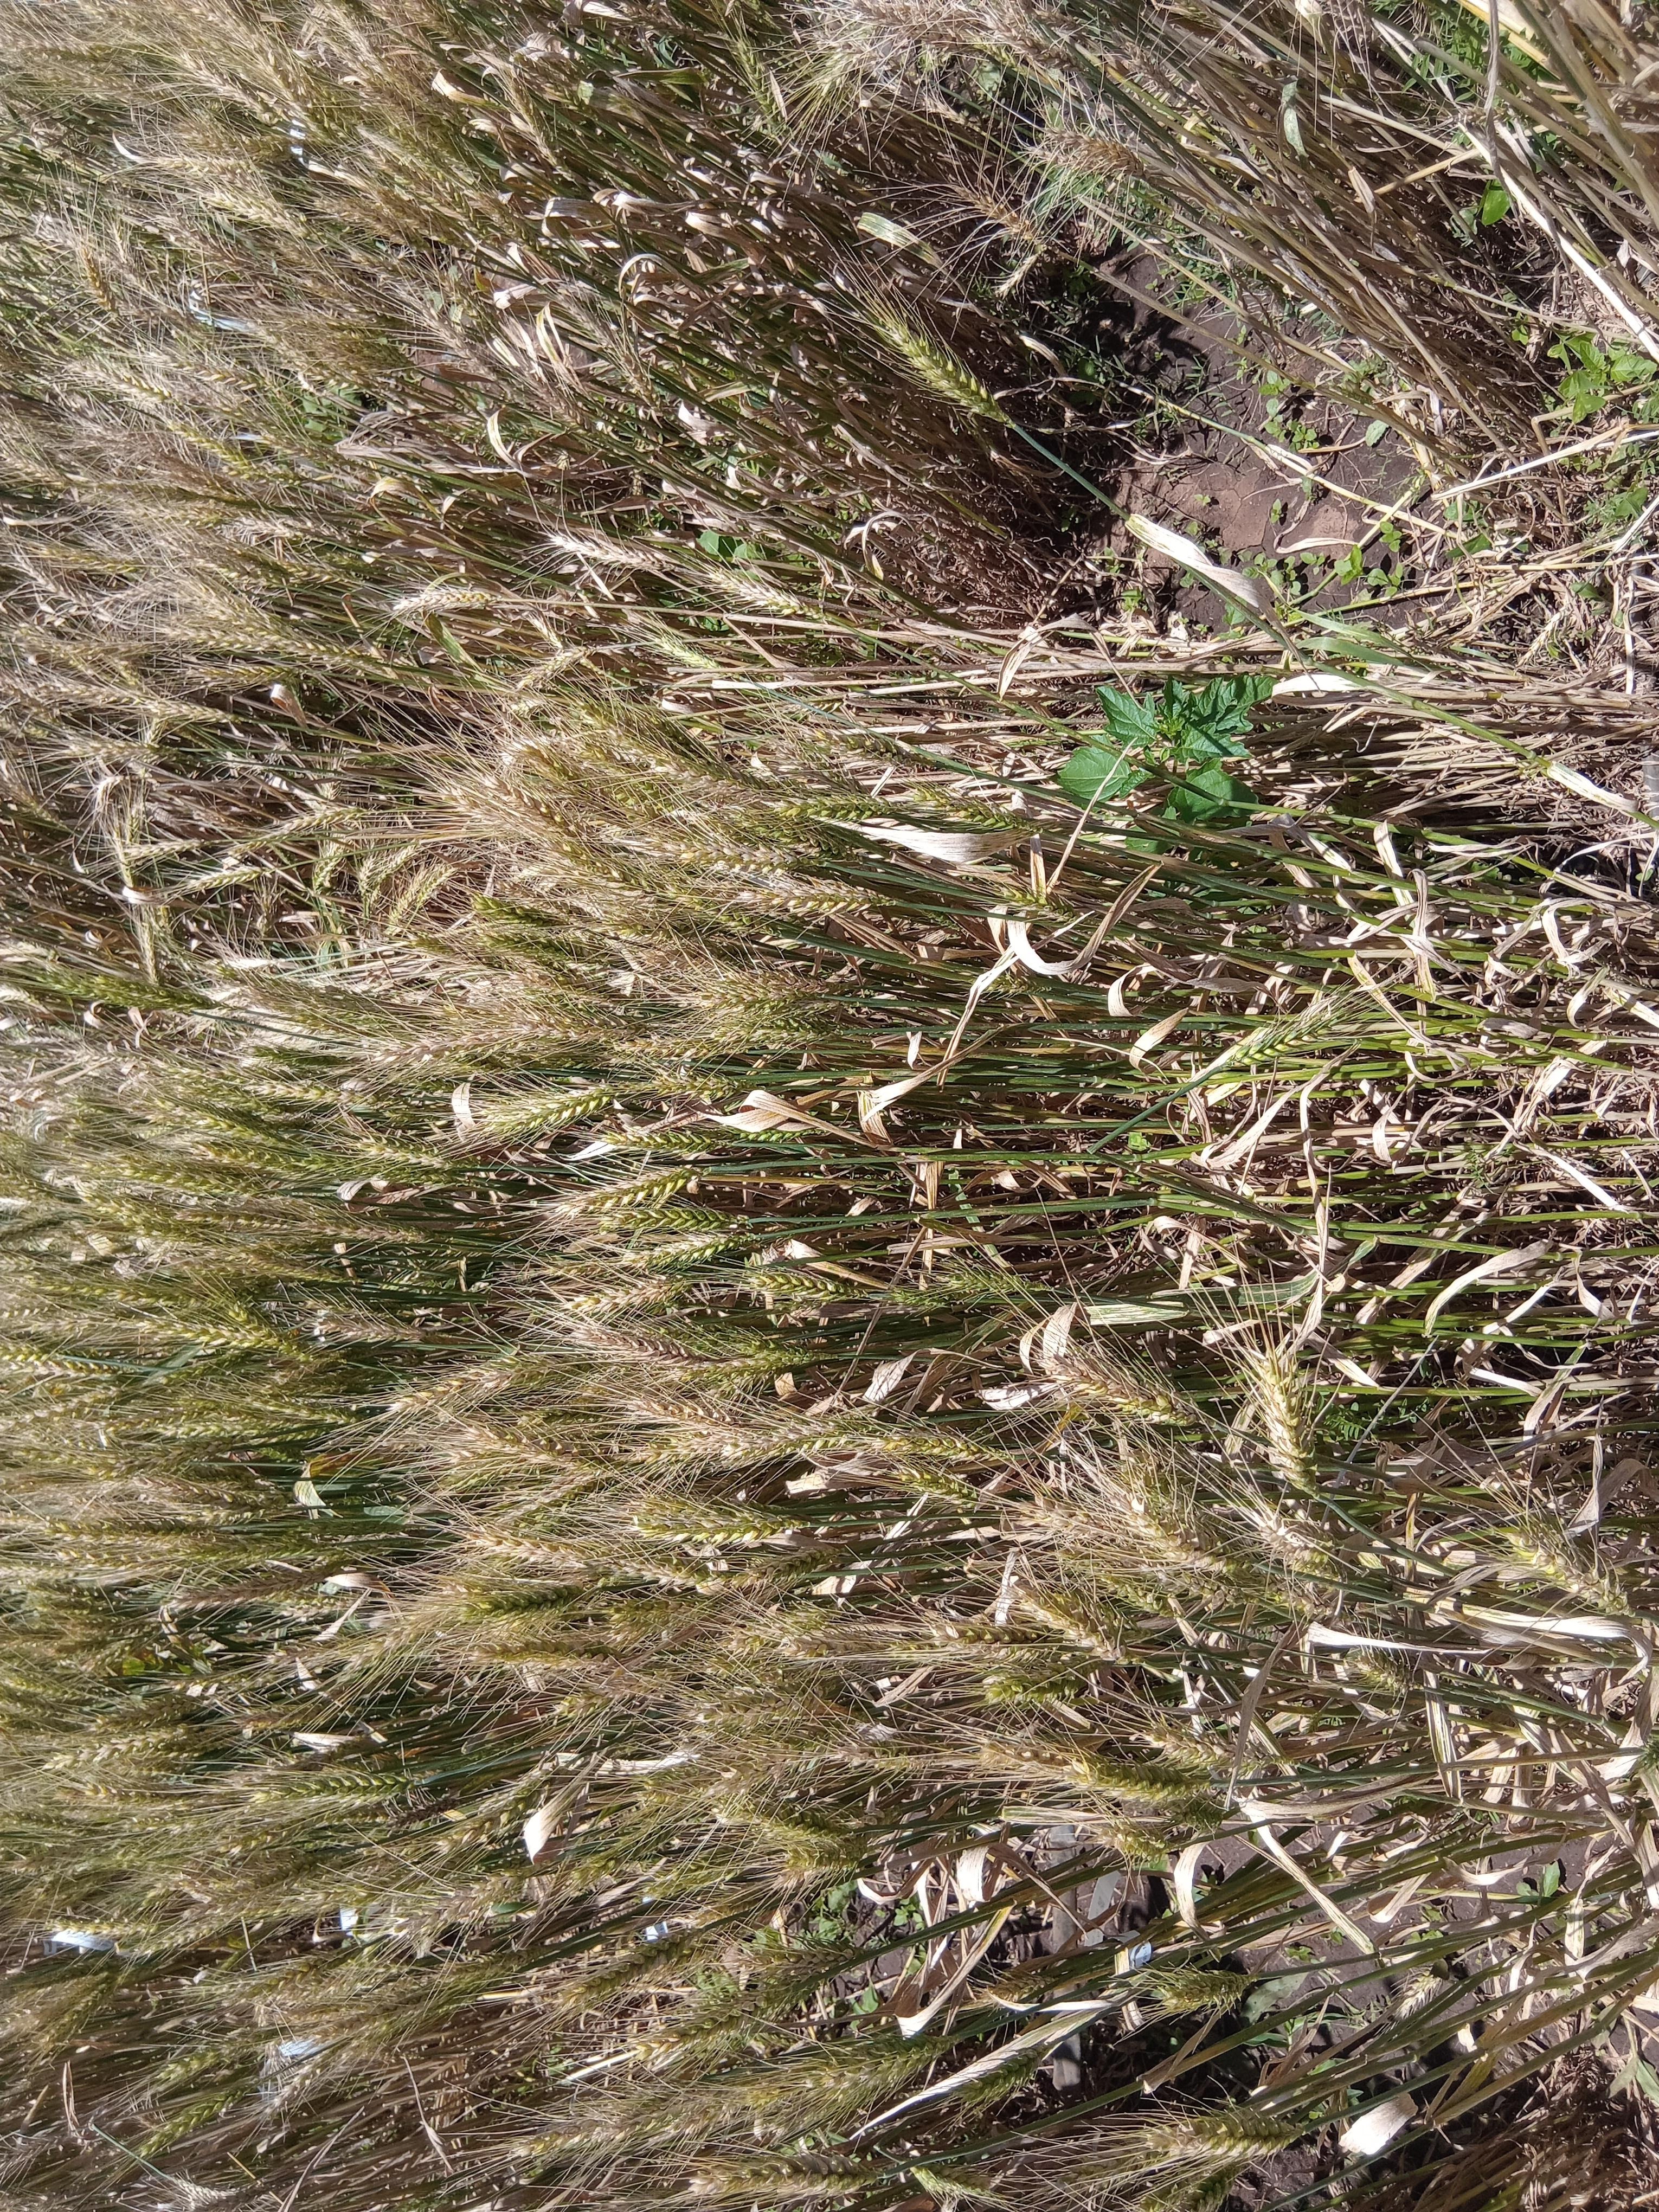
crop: wheat
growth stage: maturity
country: Kenya
